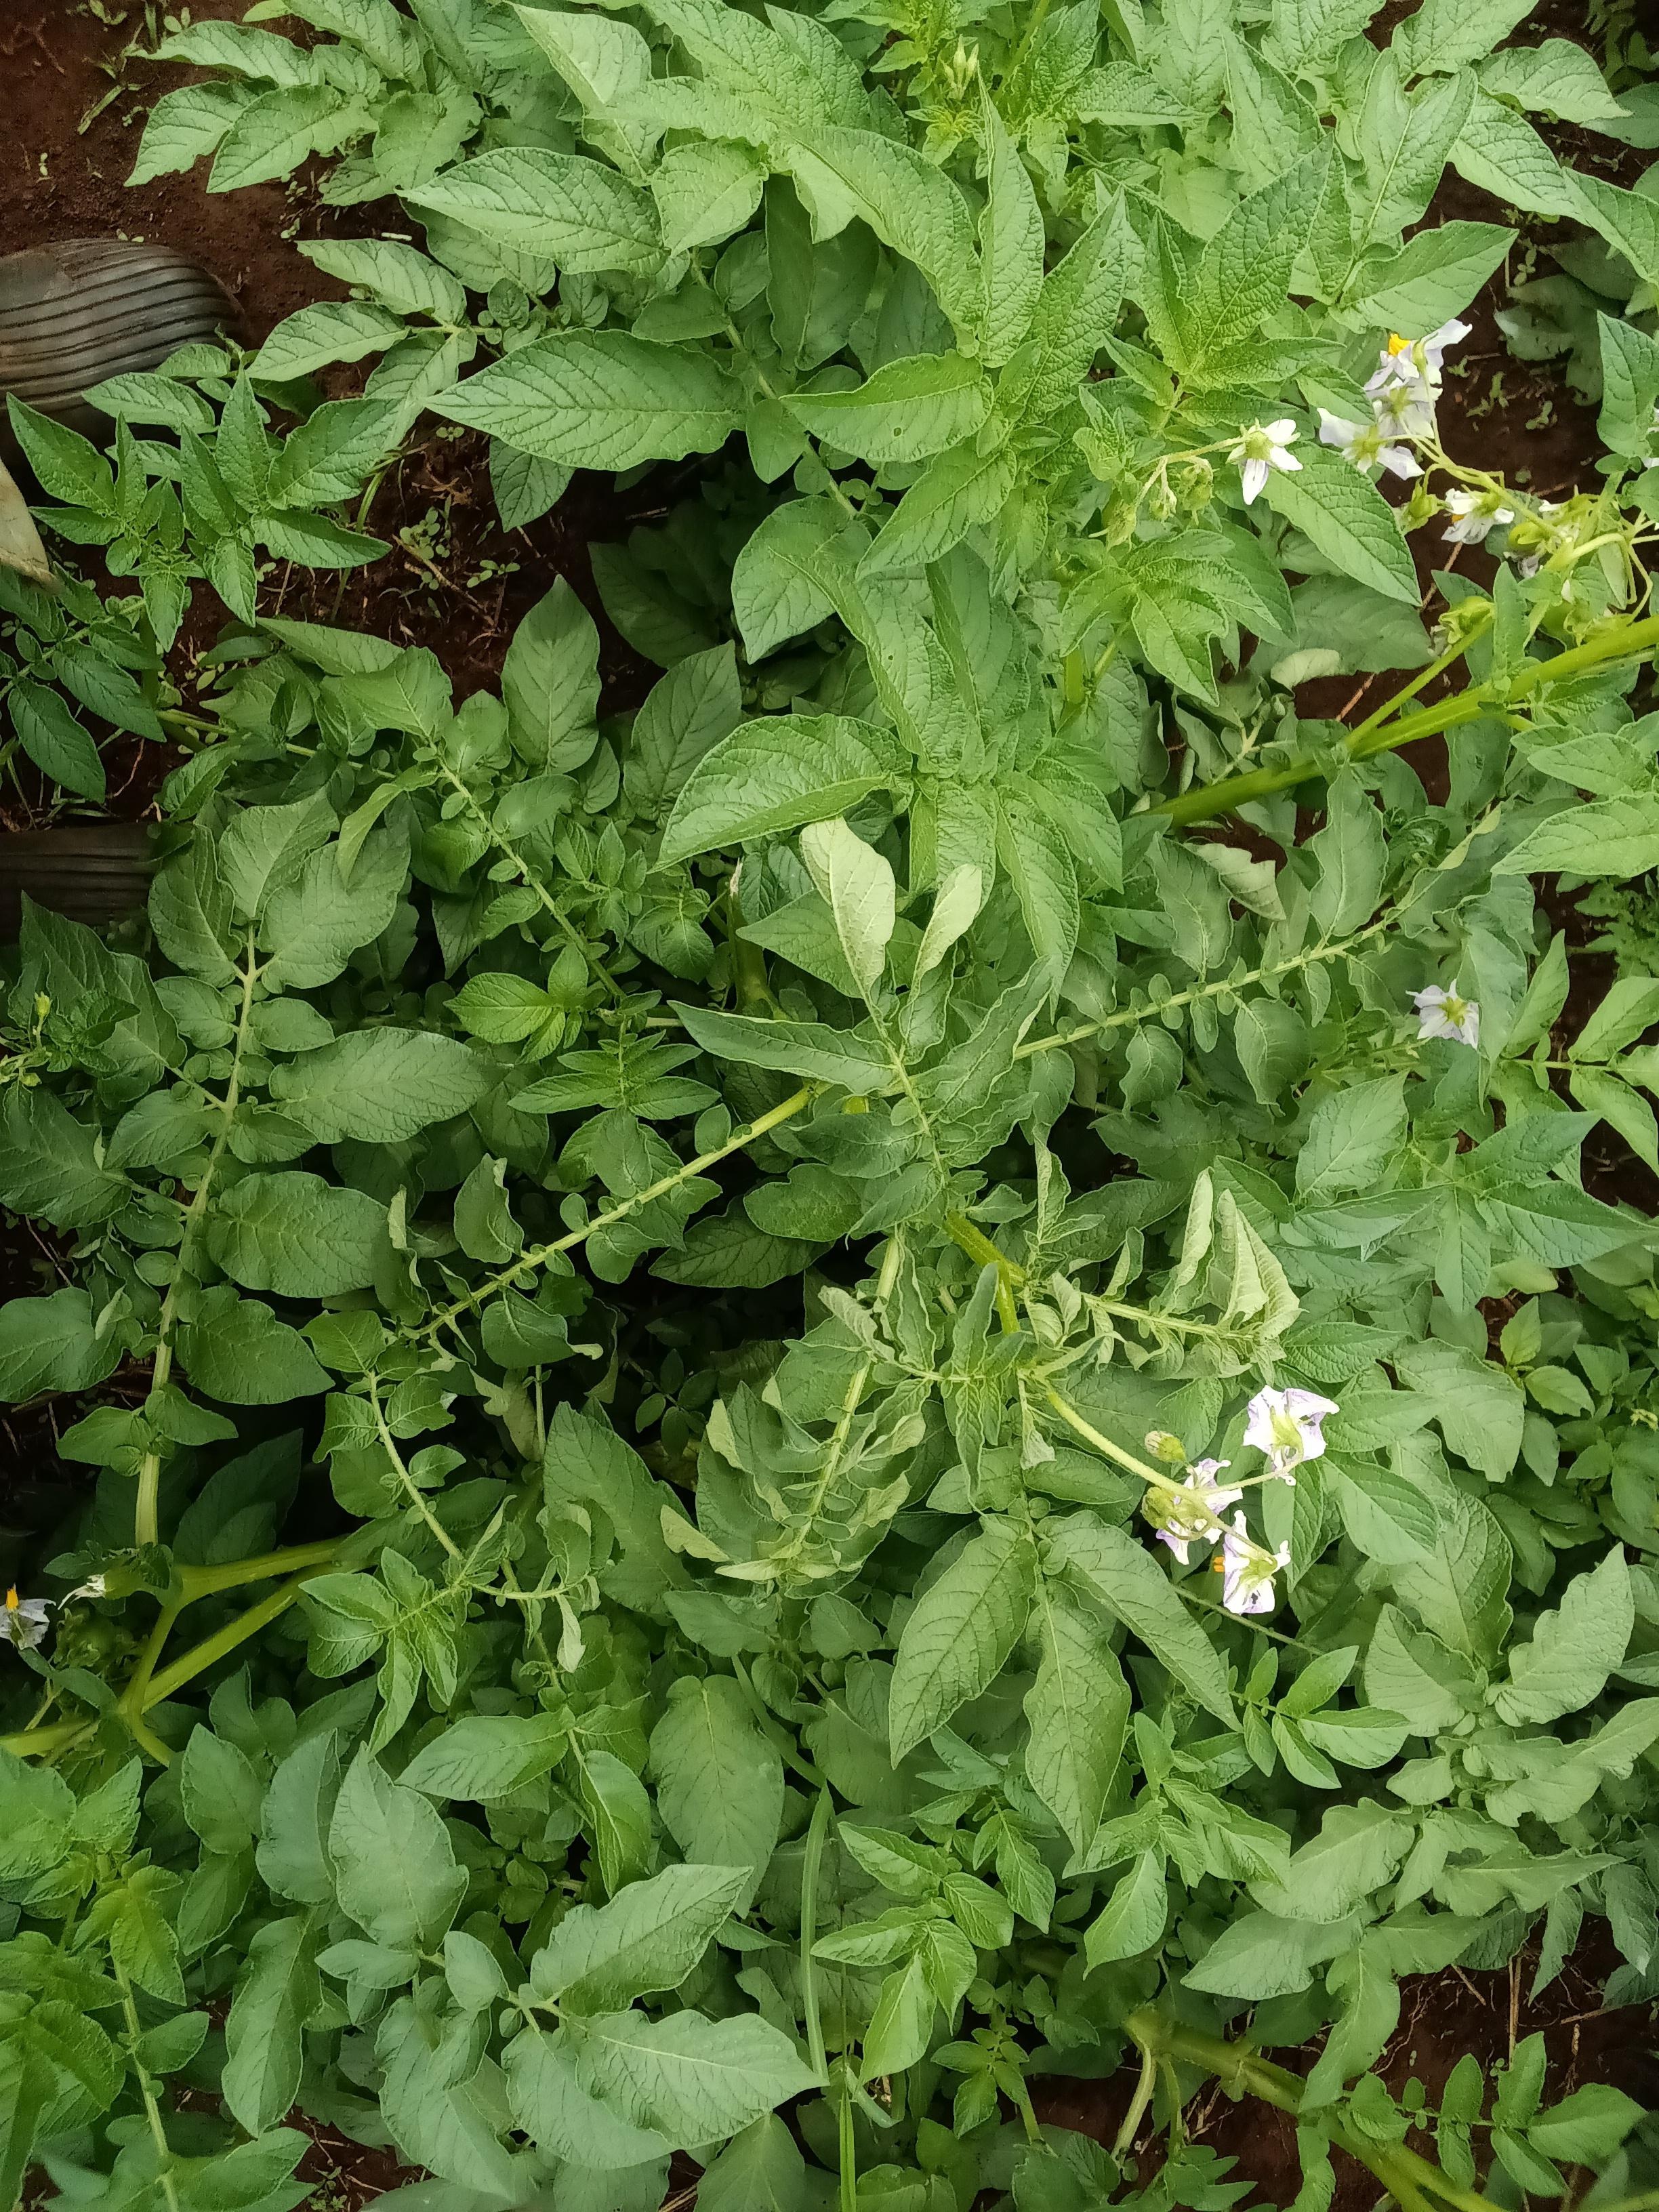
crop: potato
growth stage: flowering
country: Kenya
